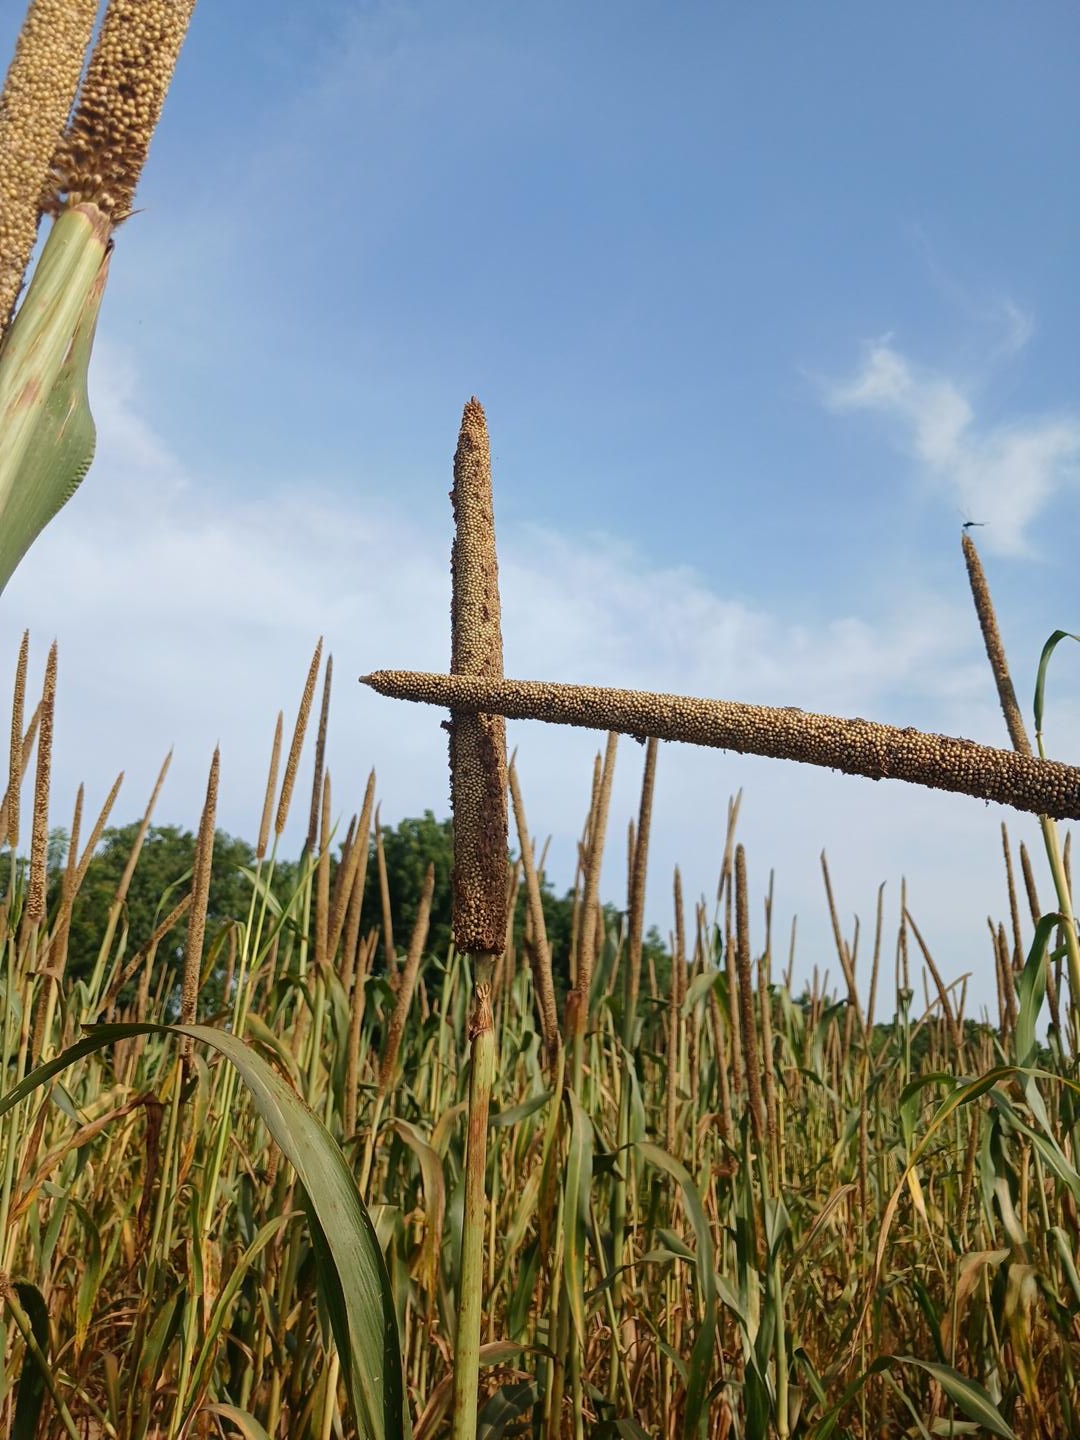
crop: pearl millet
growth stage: maturity
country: Senegal
